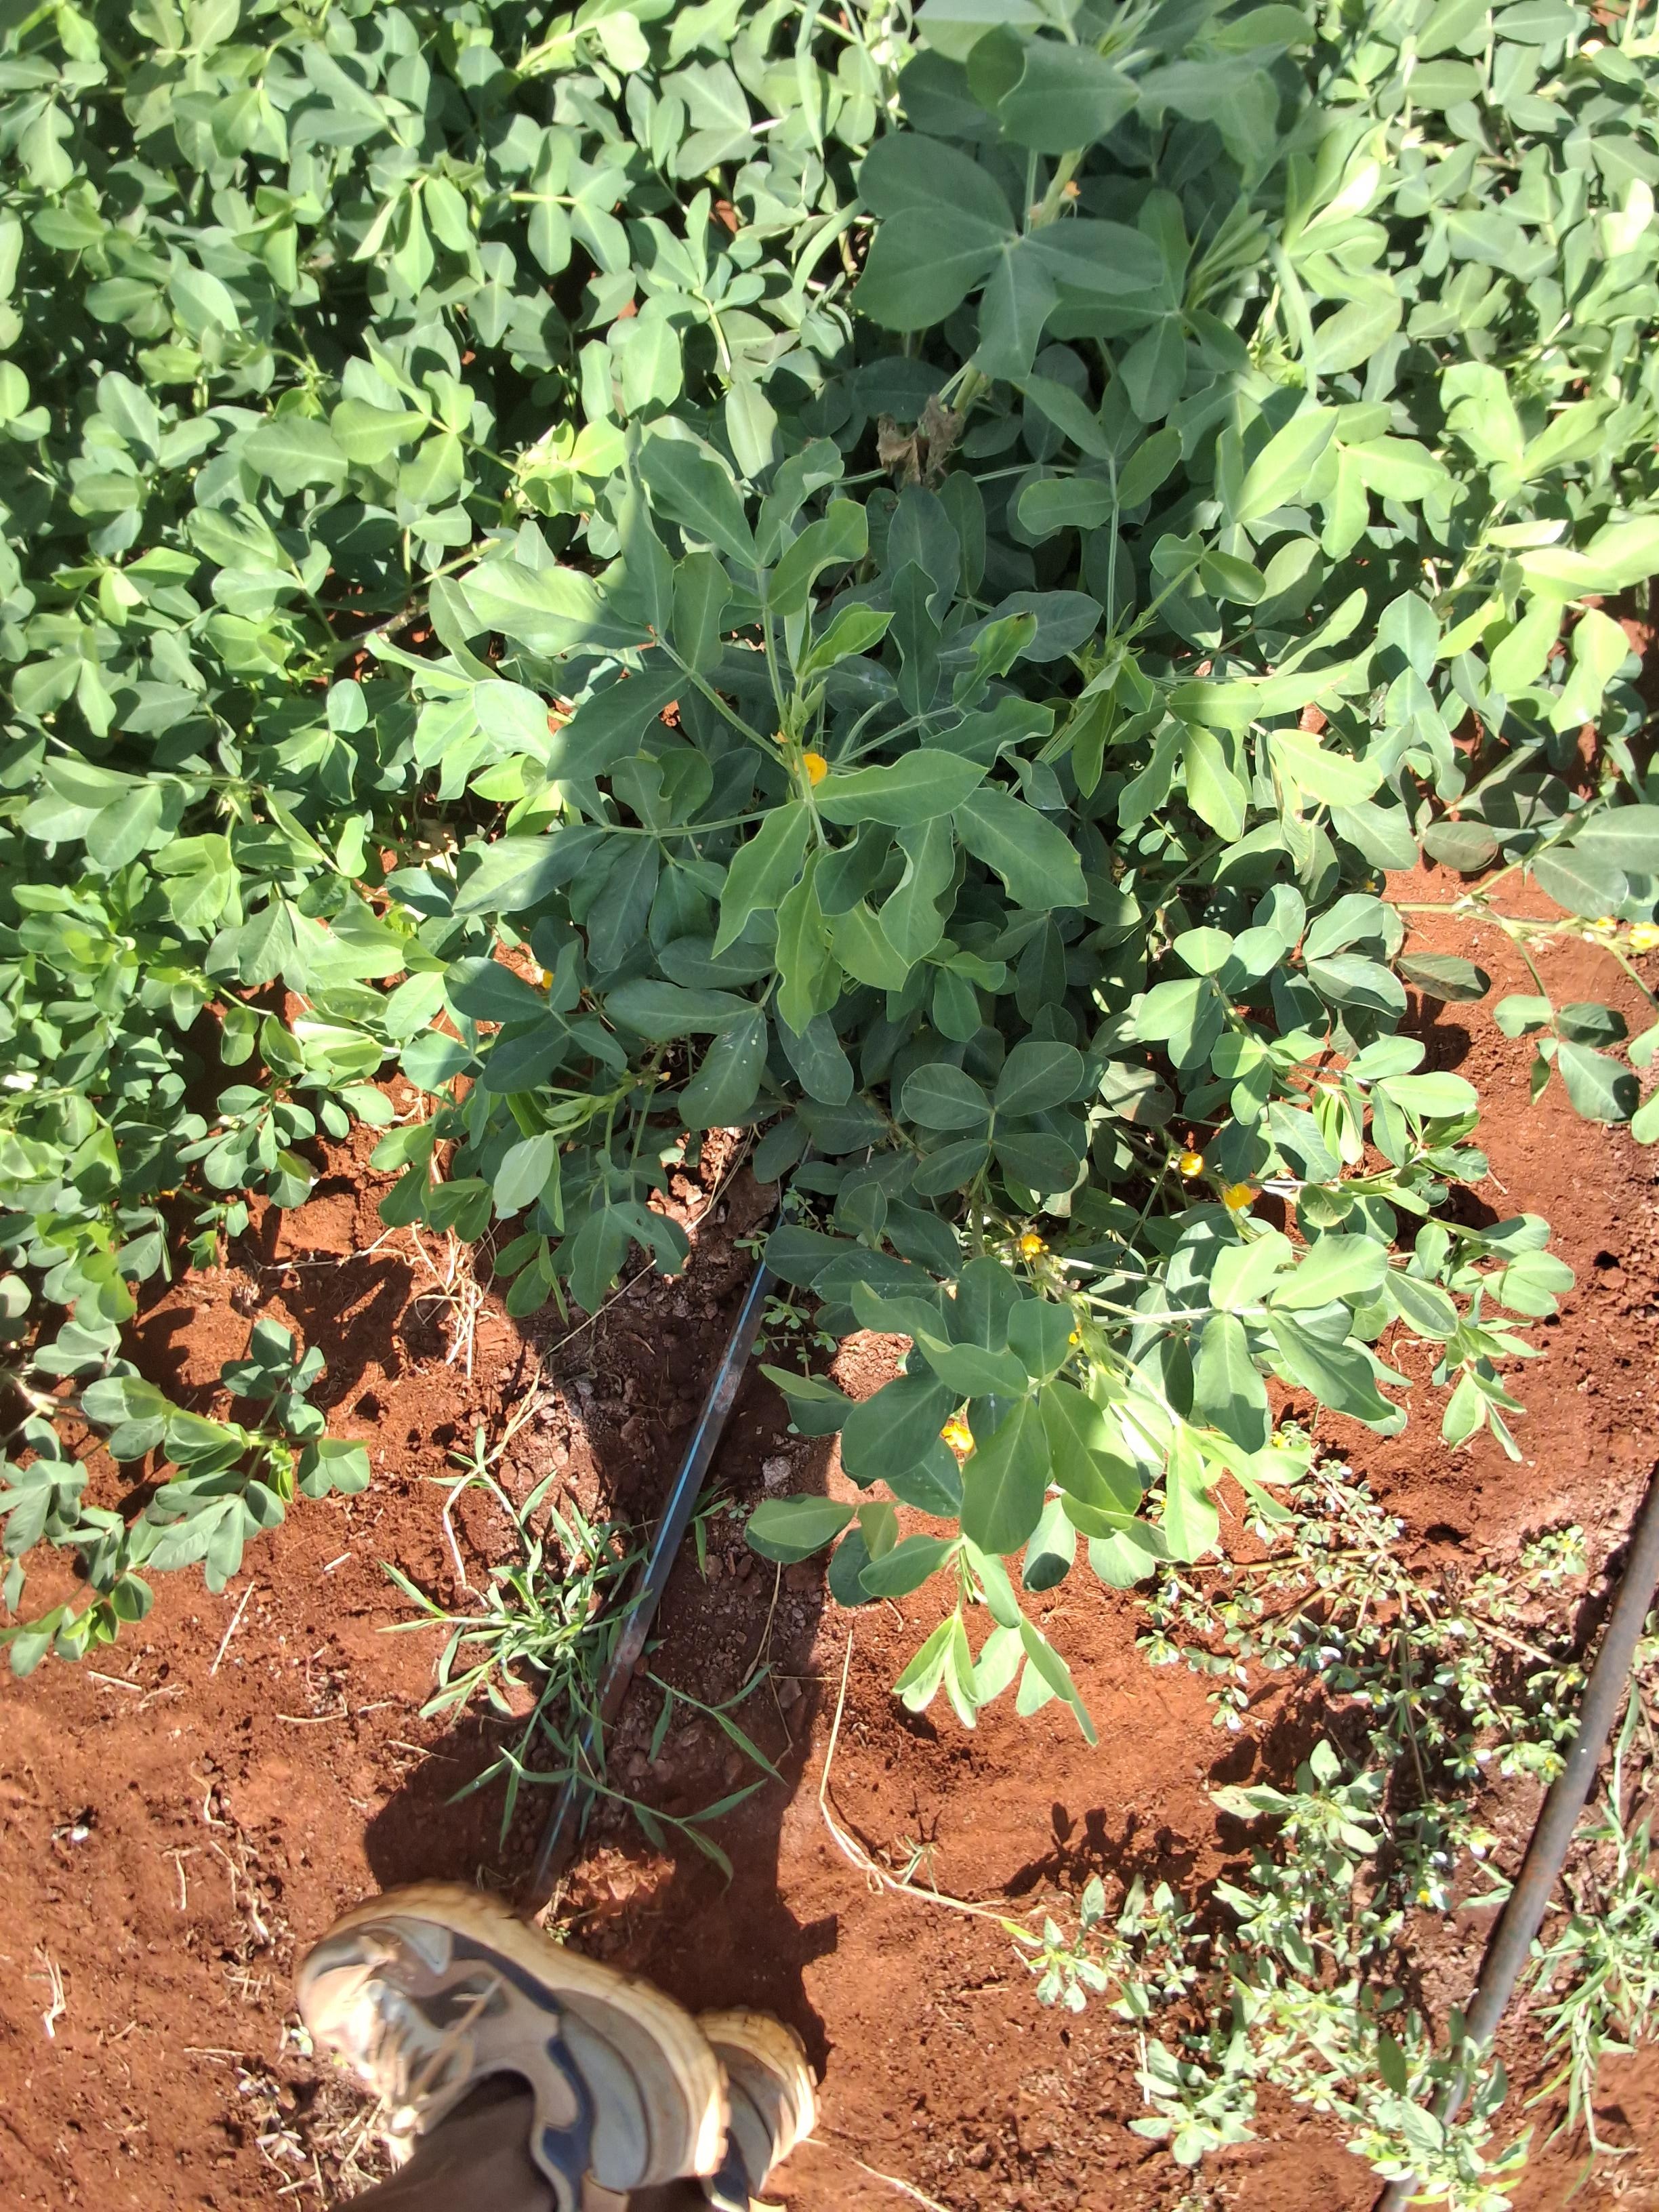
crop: groundnut
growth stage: pegging
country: Kenya
